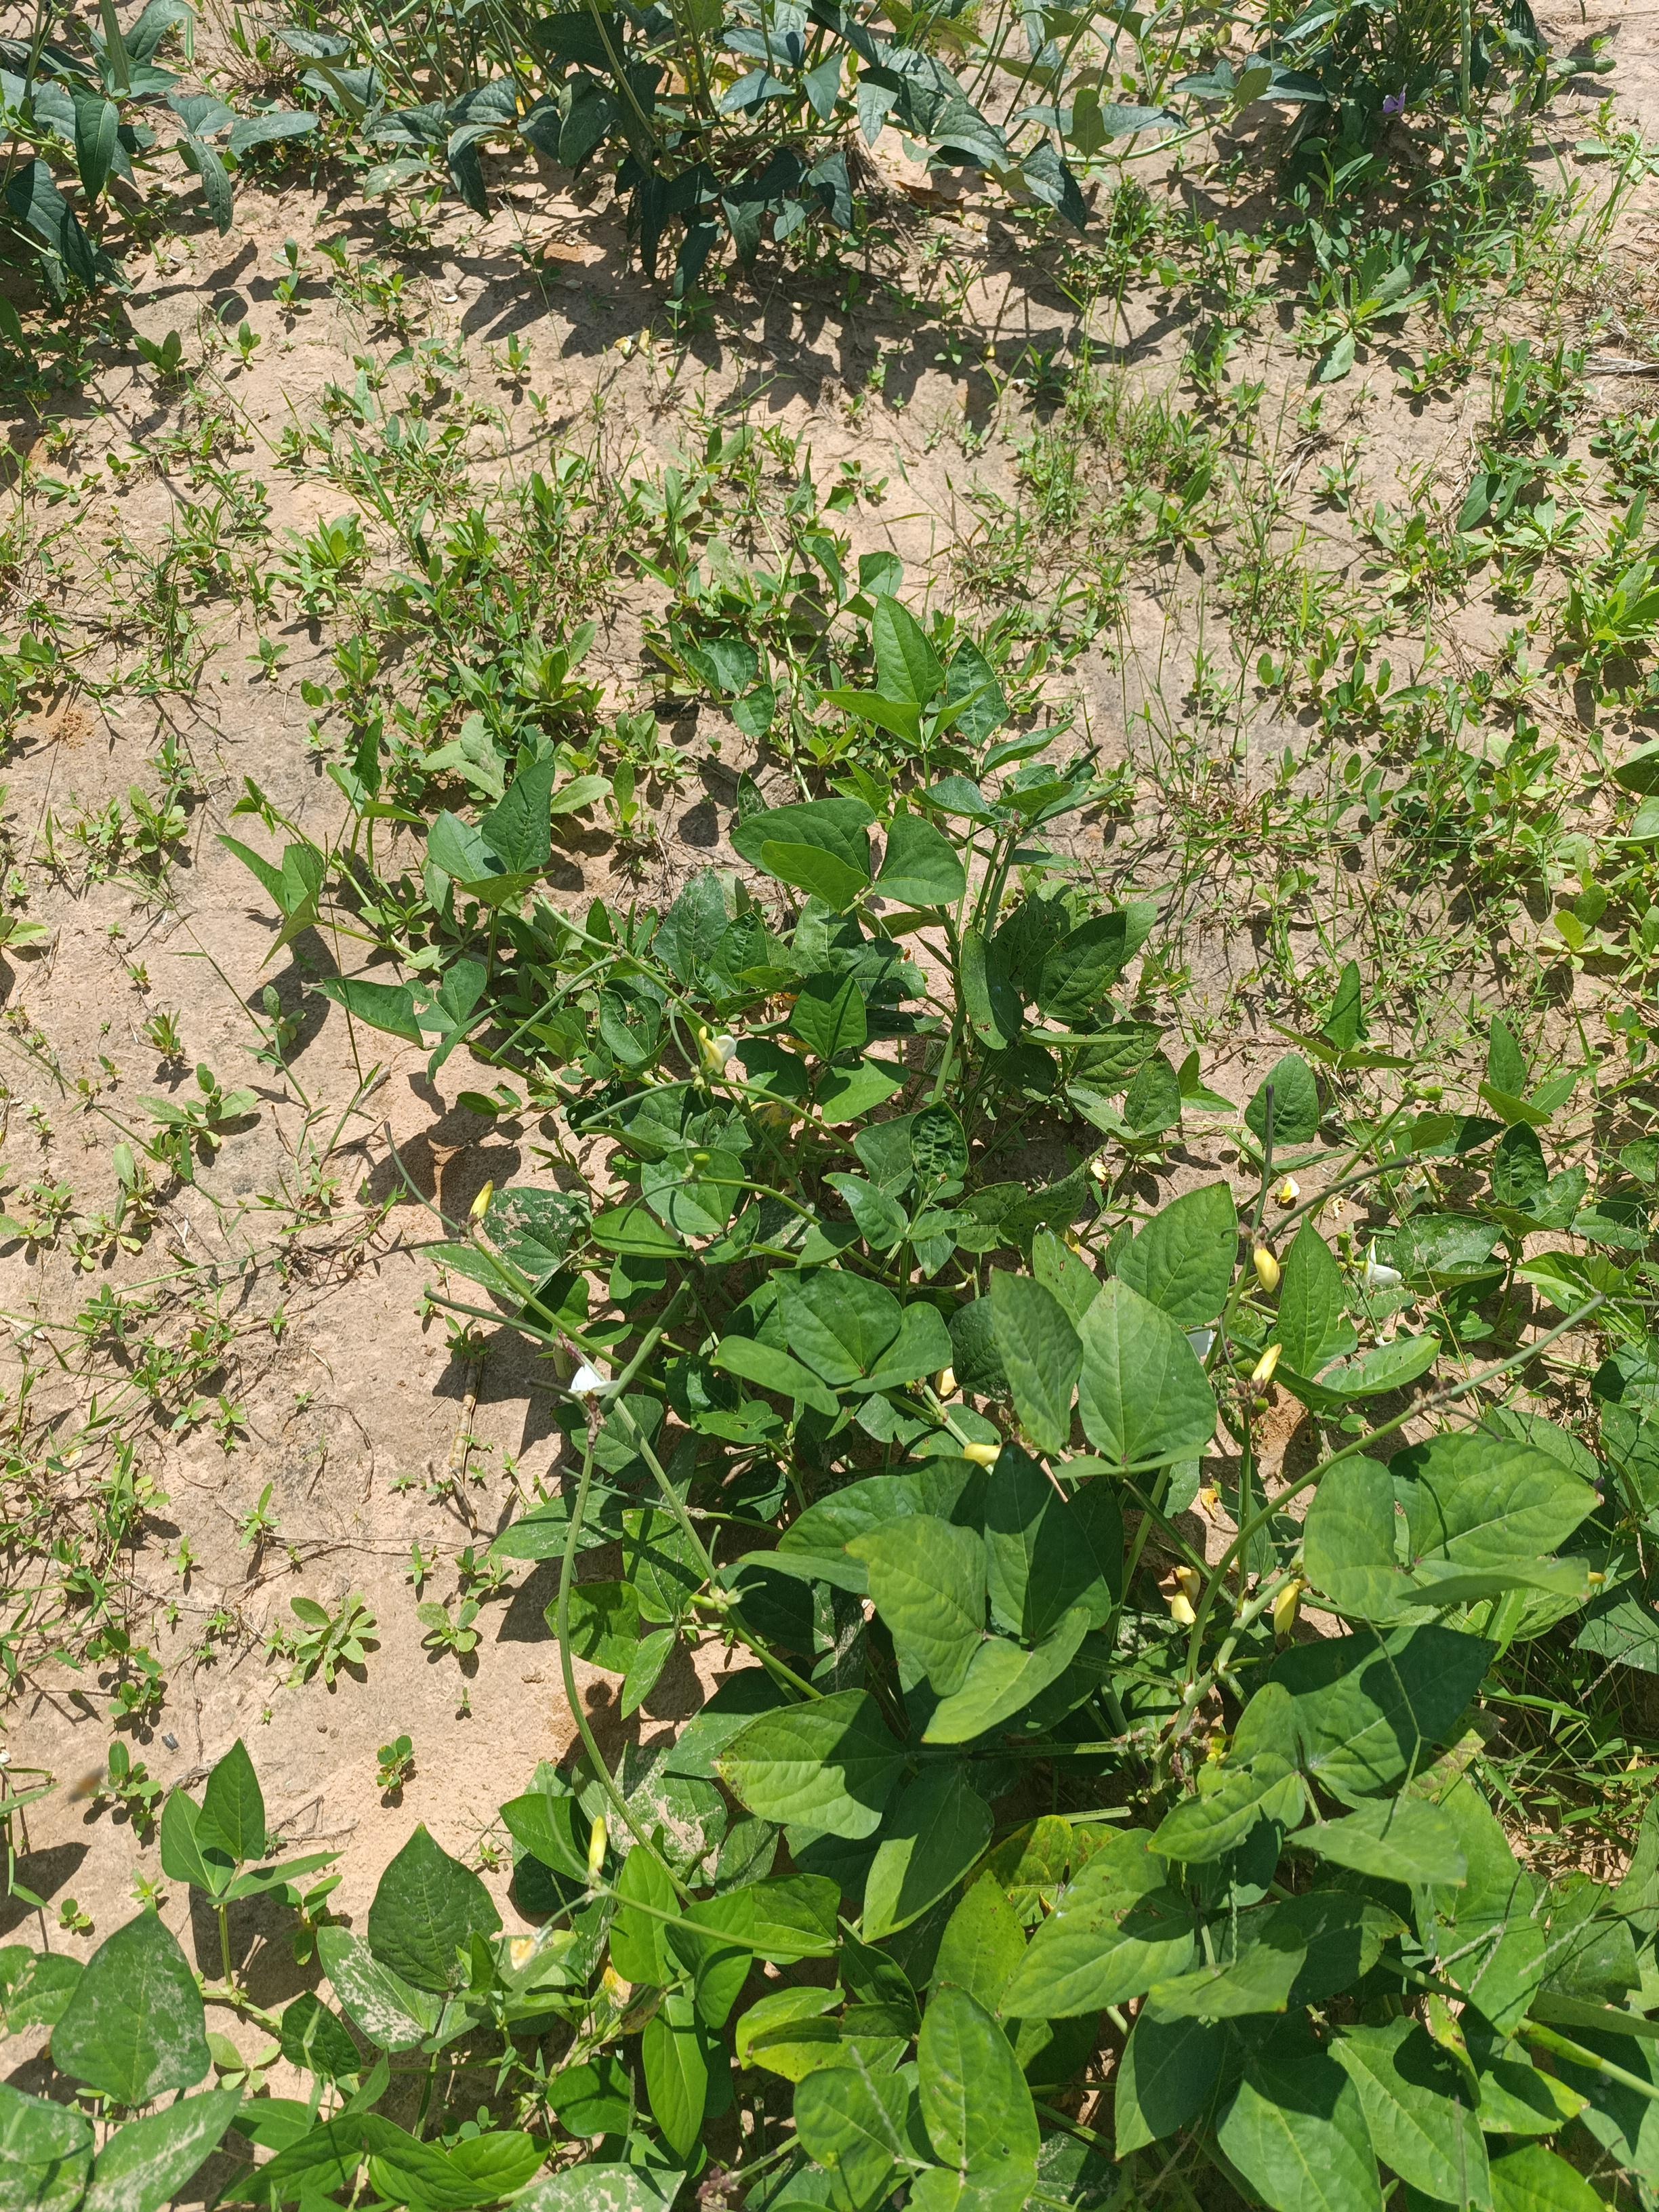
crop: cowpea
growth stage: maturity
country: Nigeria
